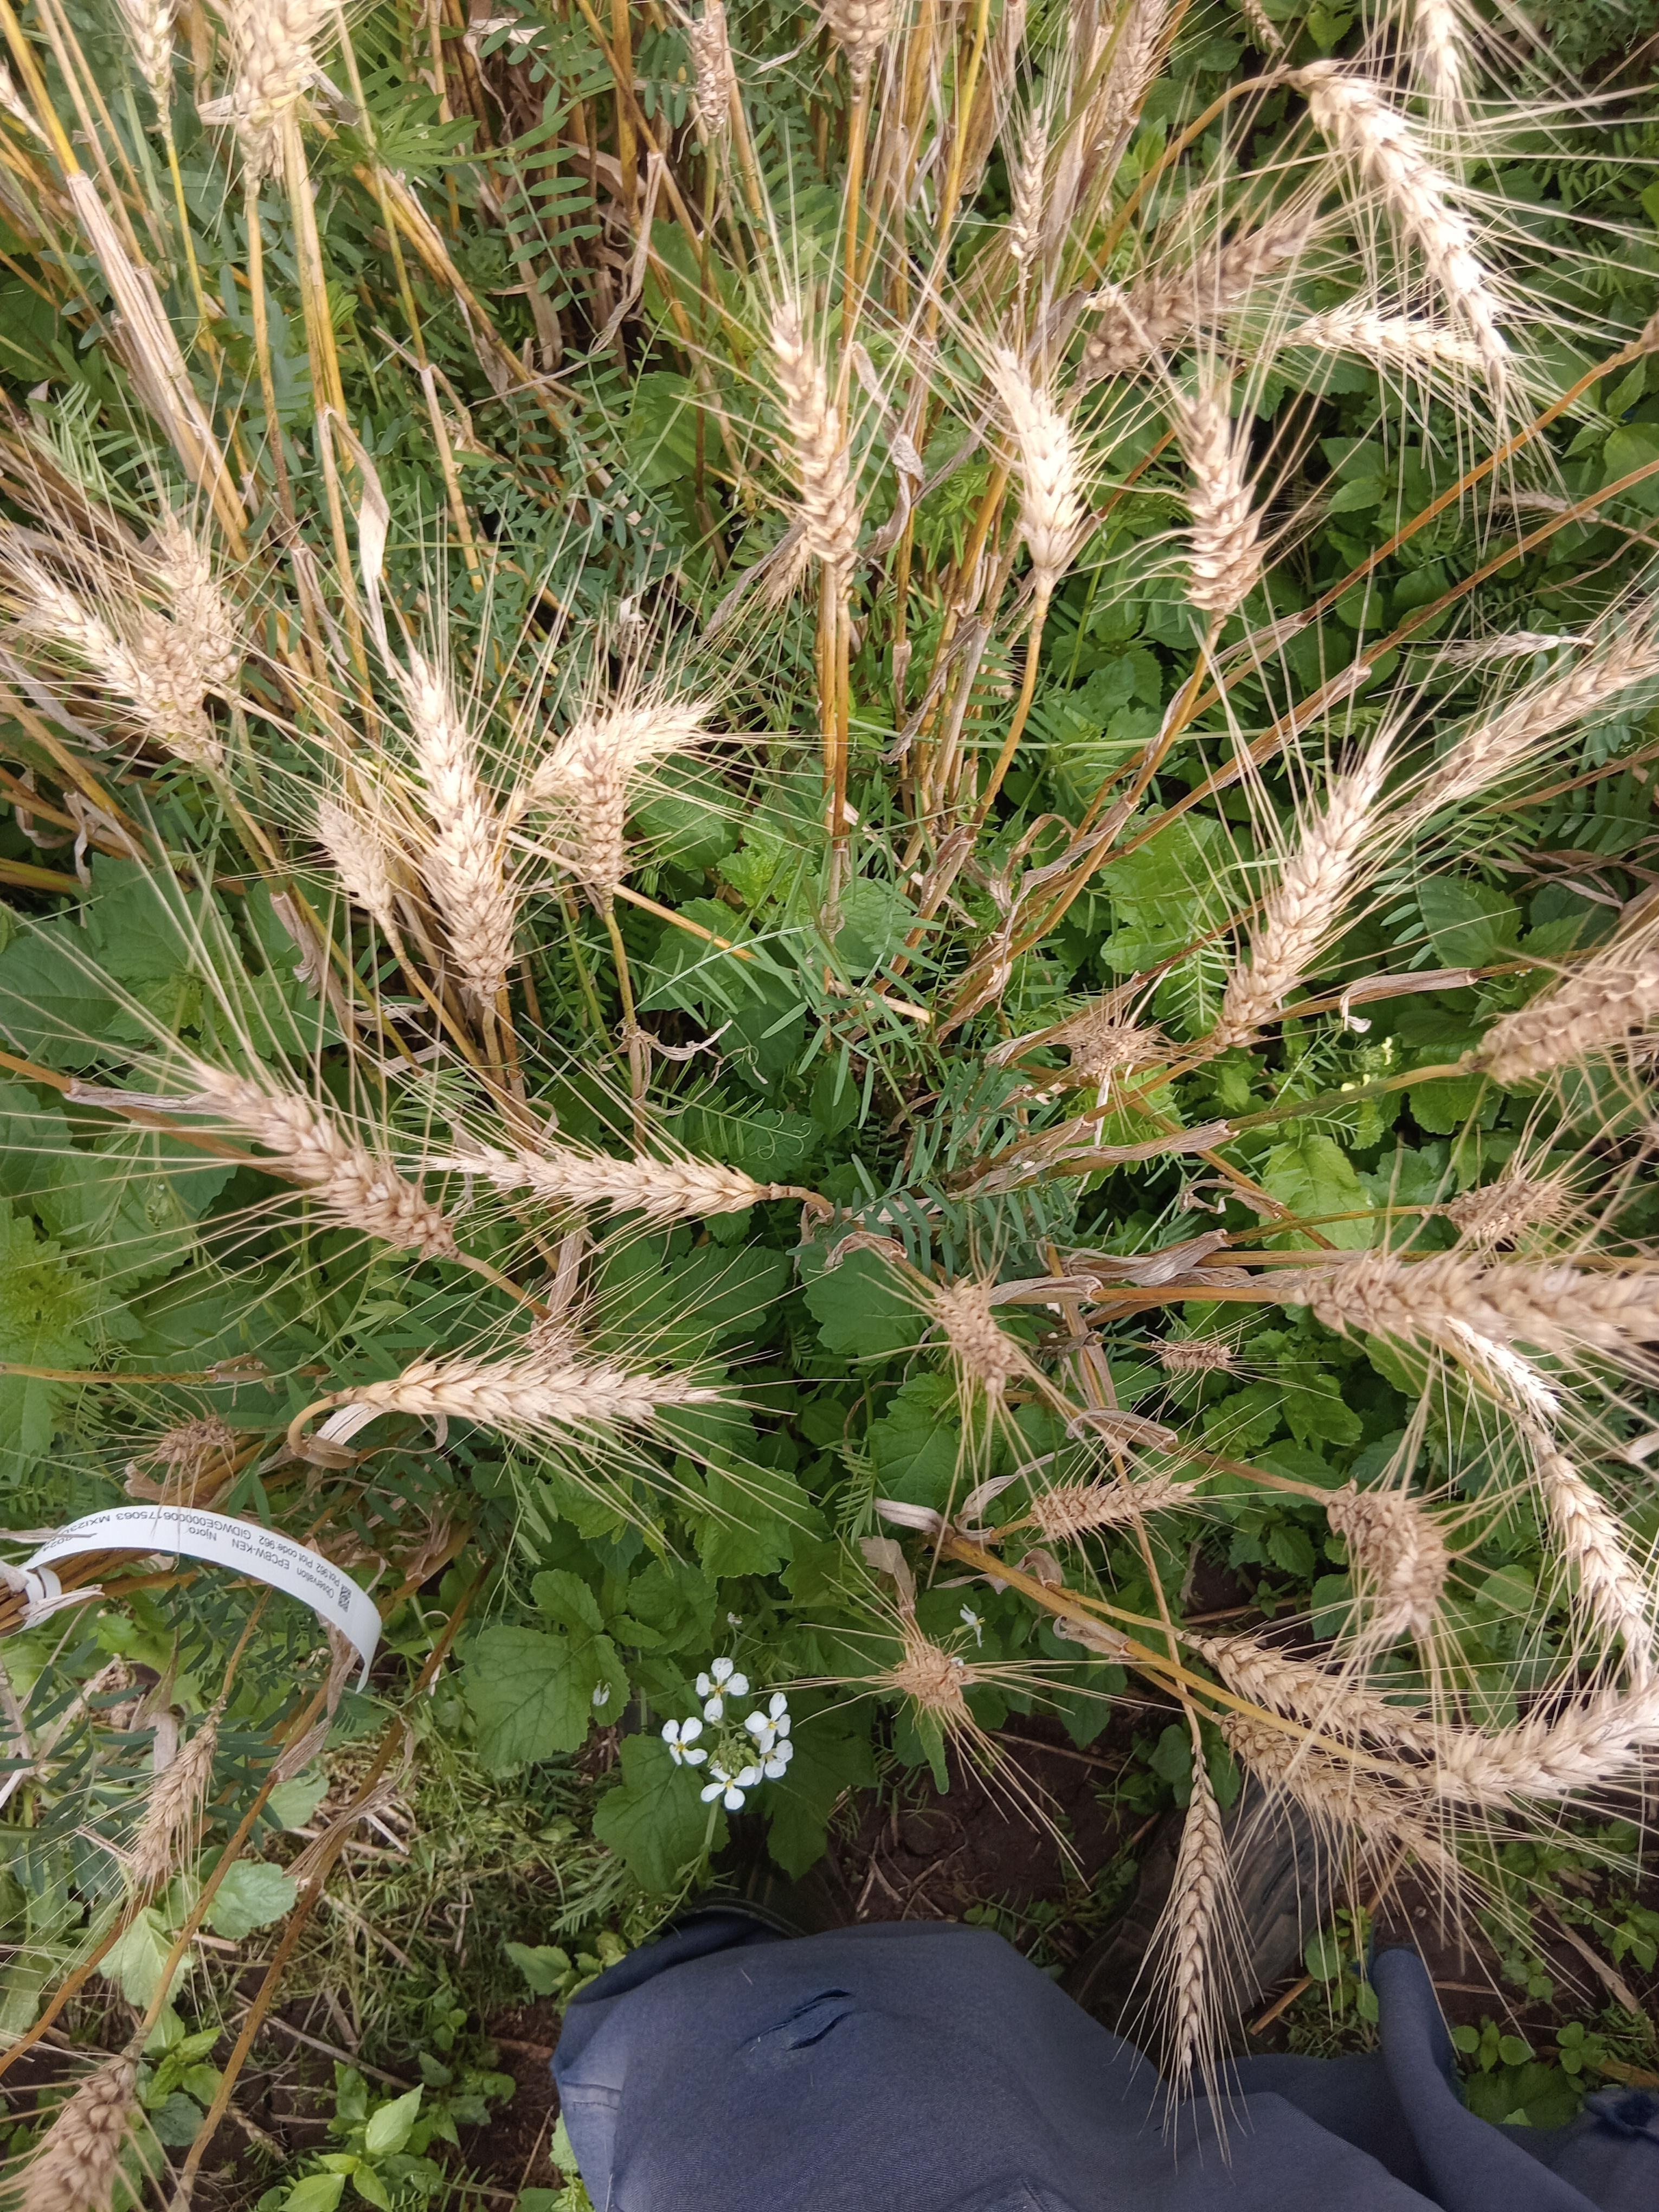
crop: wheat
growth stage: maturity
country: Kenya
